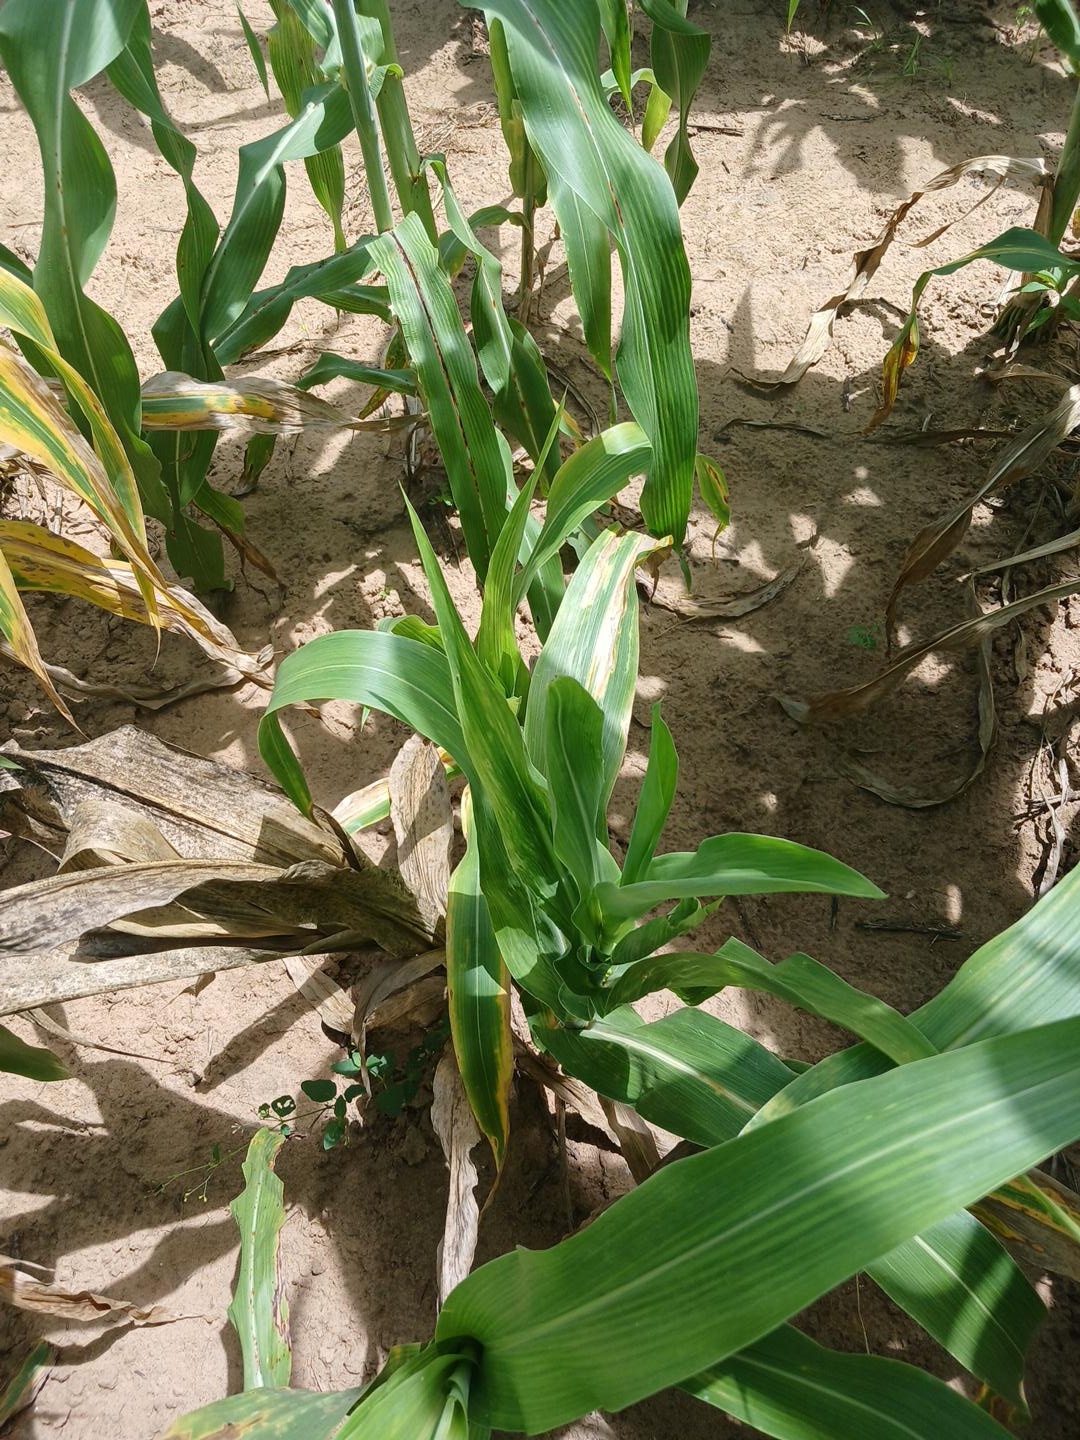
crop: sorghum
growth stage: vegetative
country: Senegal
